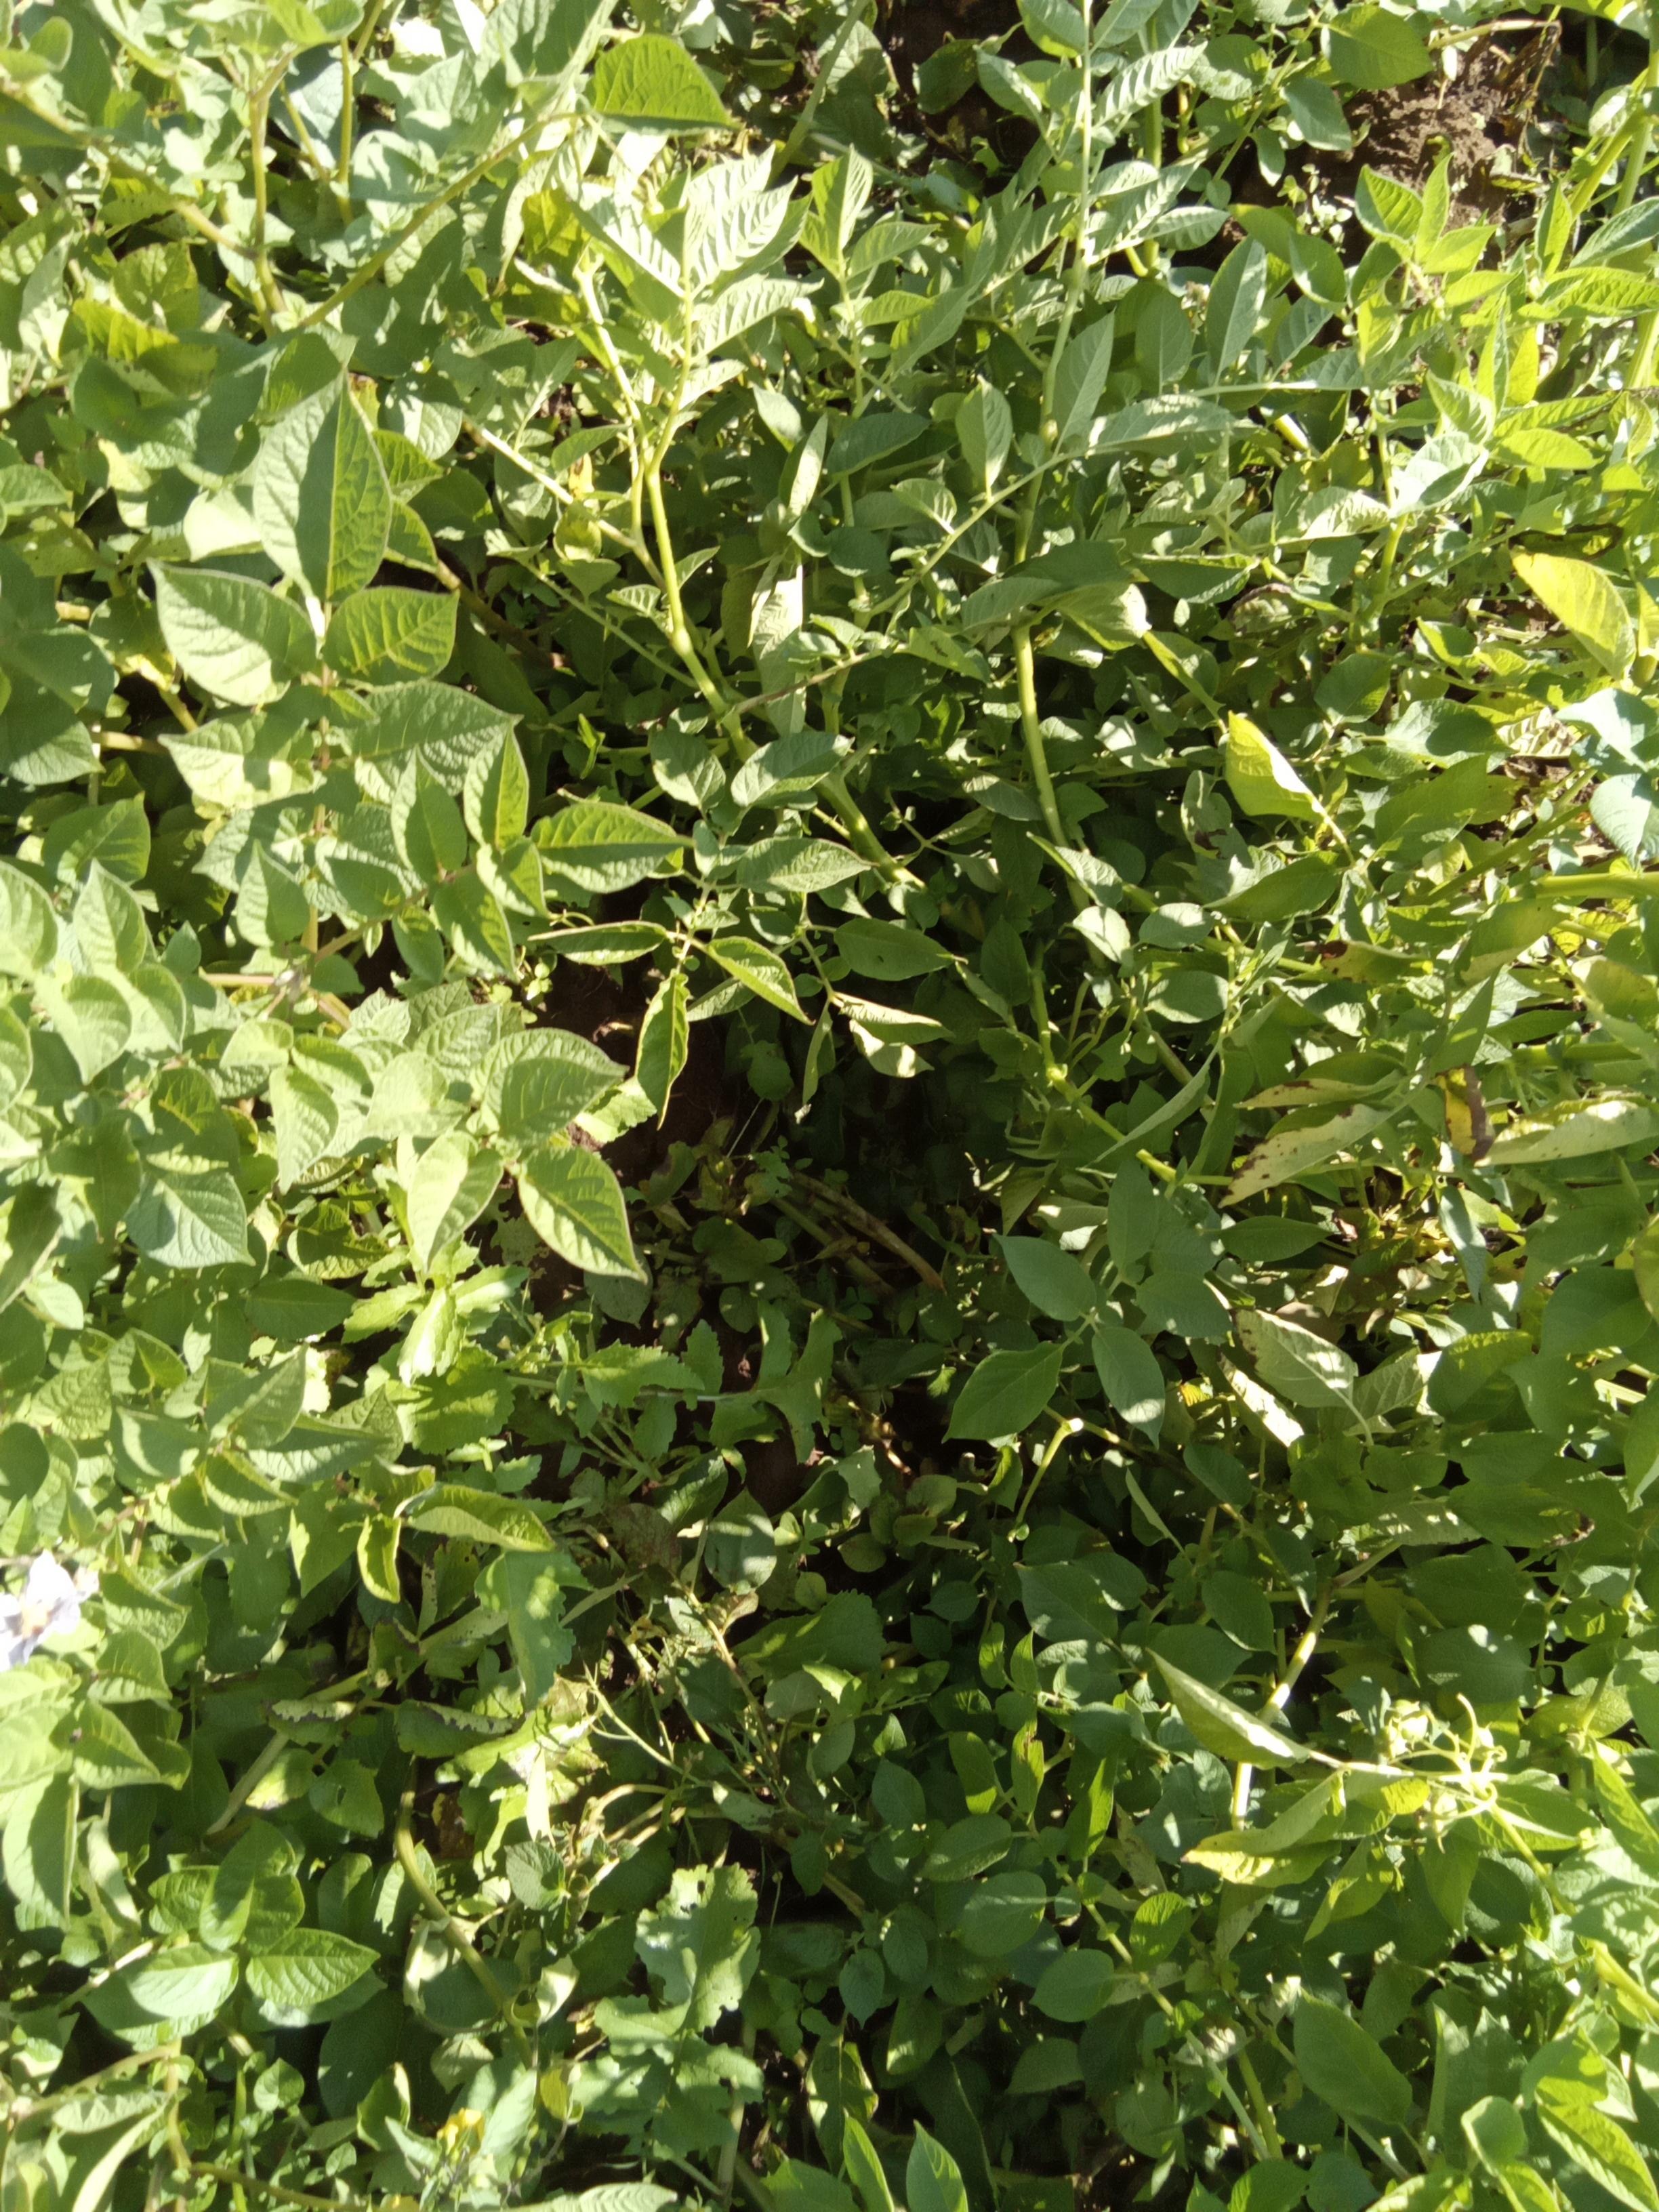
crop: potato
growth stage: flowering
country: Kenya
